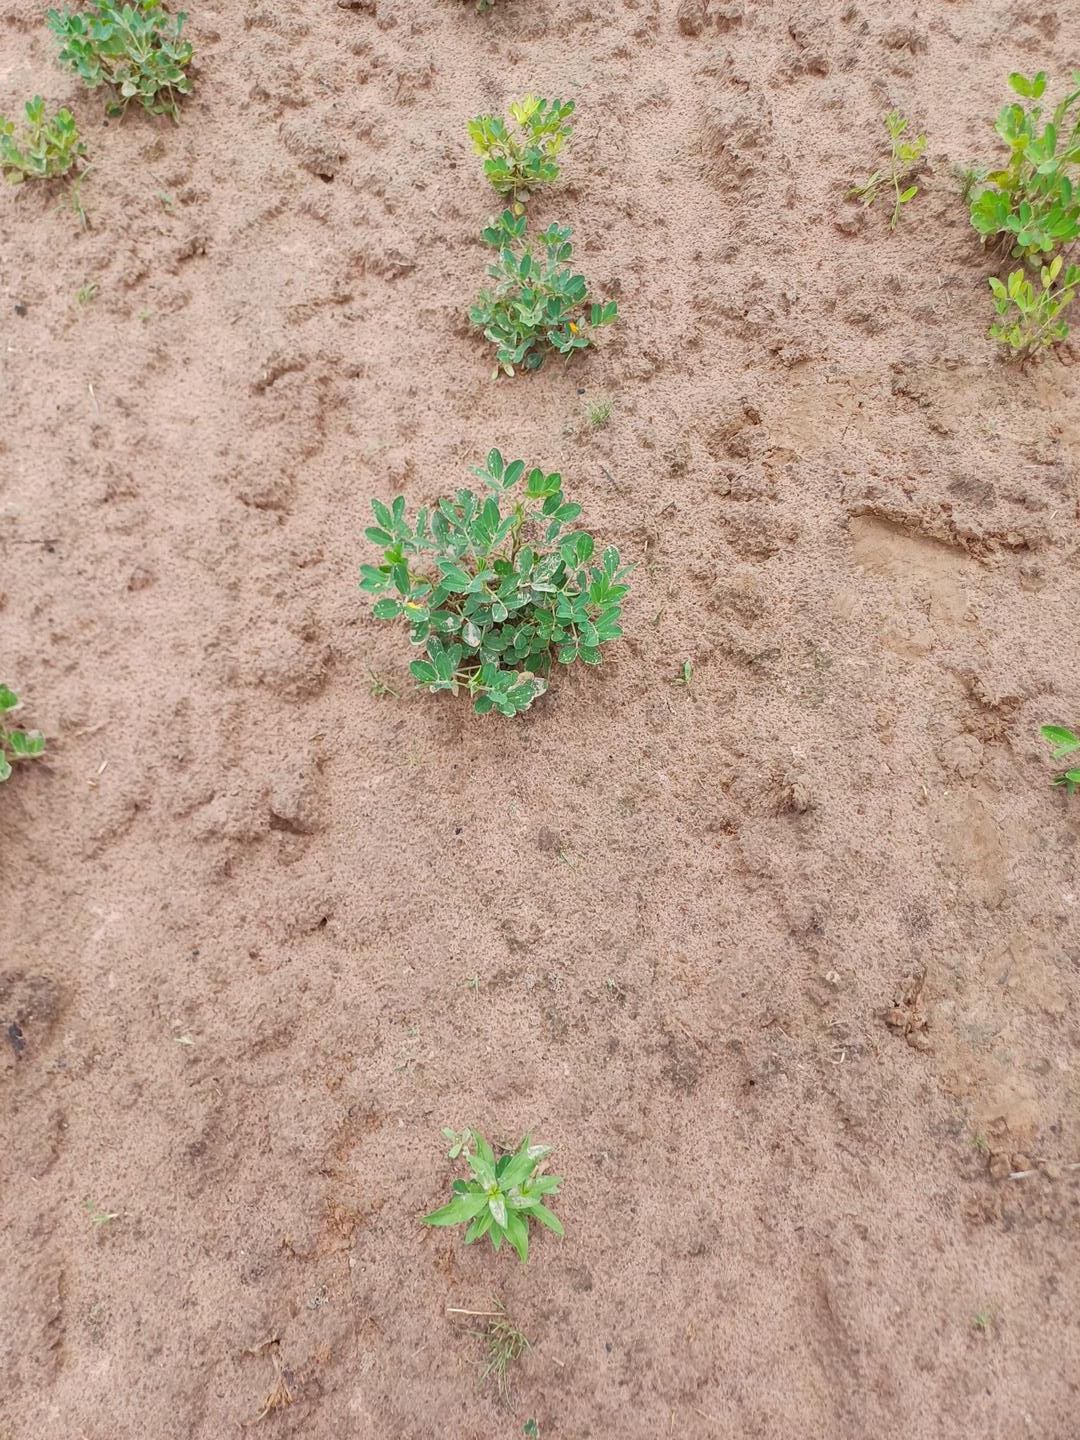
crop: groundnut
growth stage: flowering
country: Senegal
